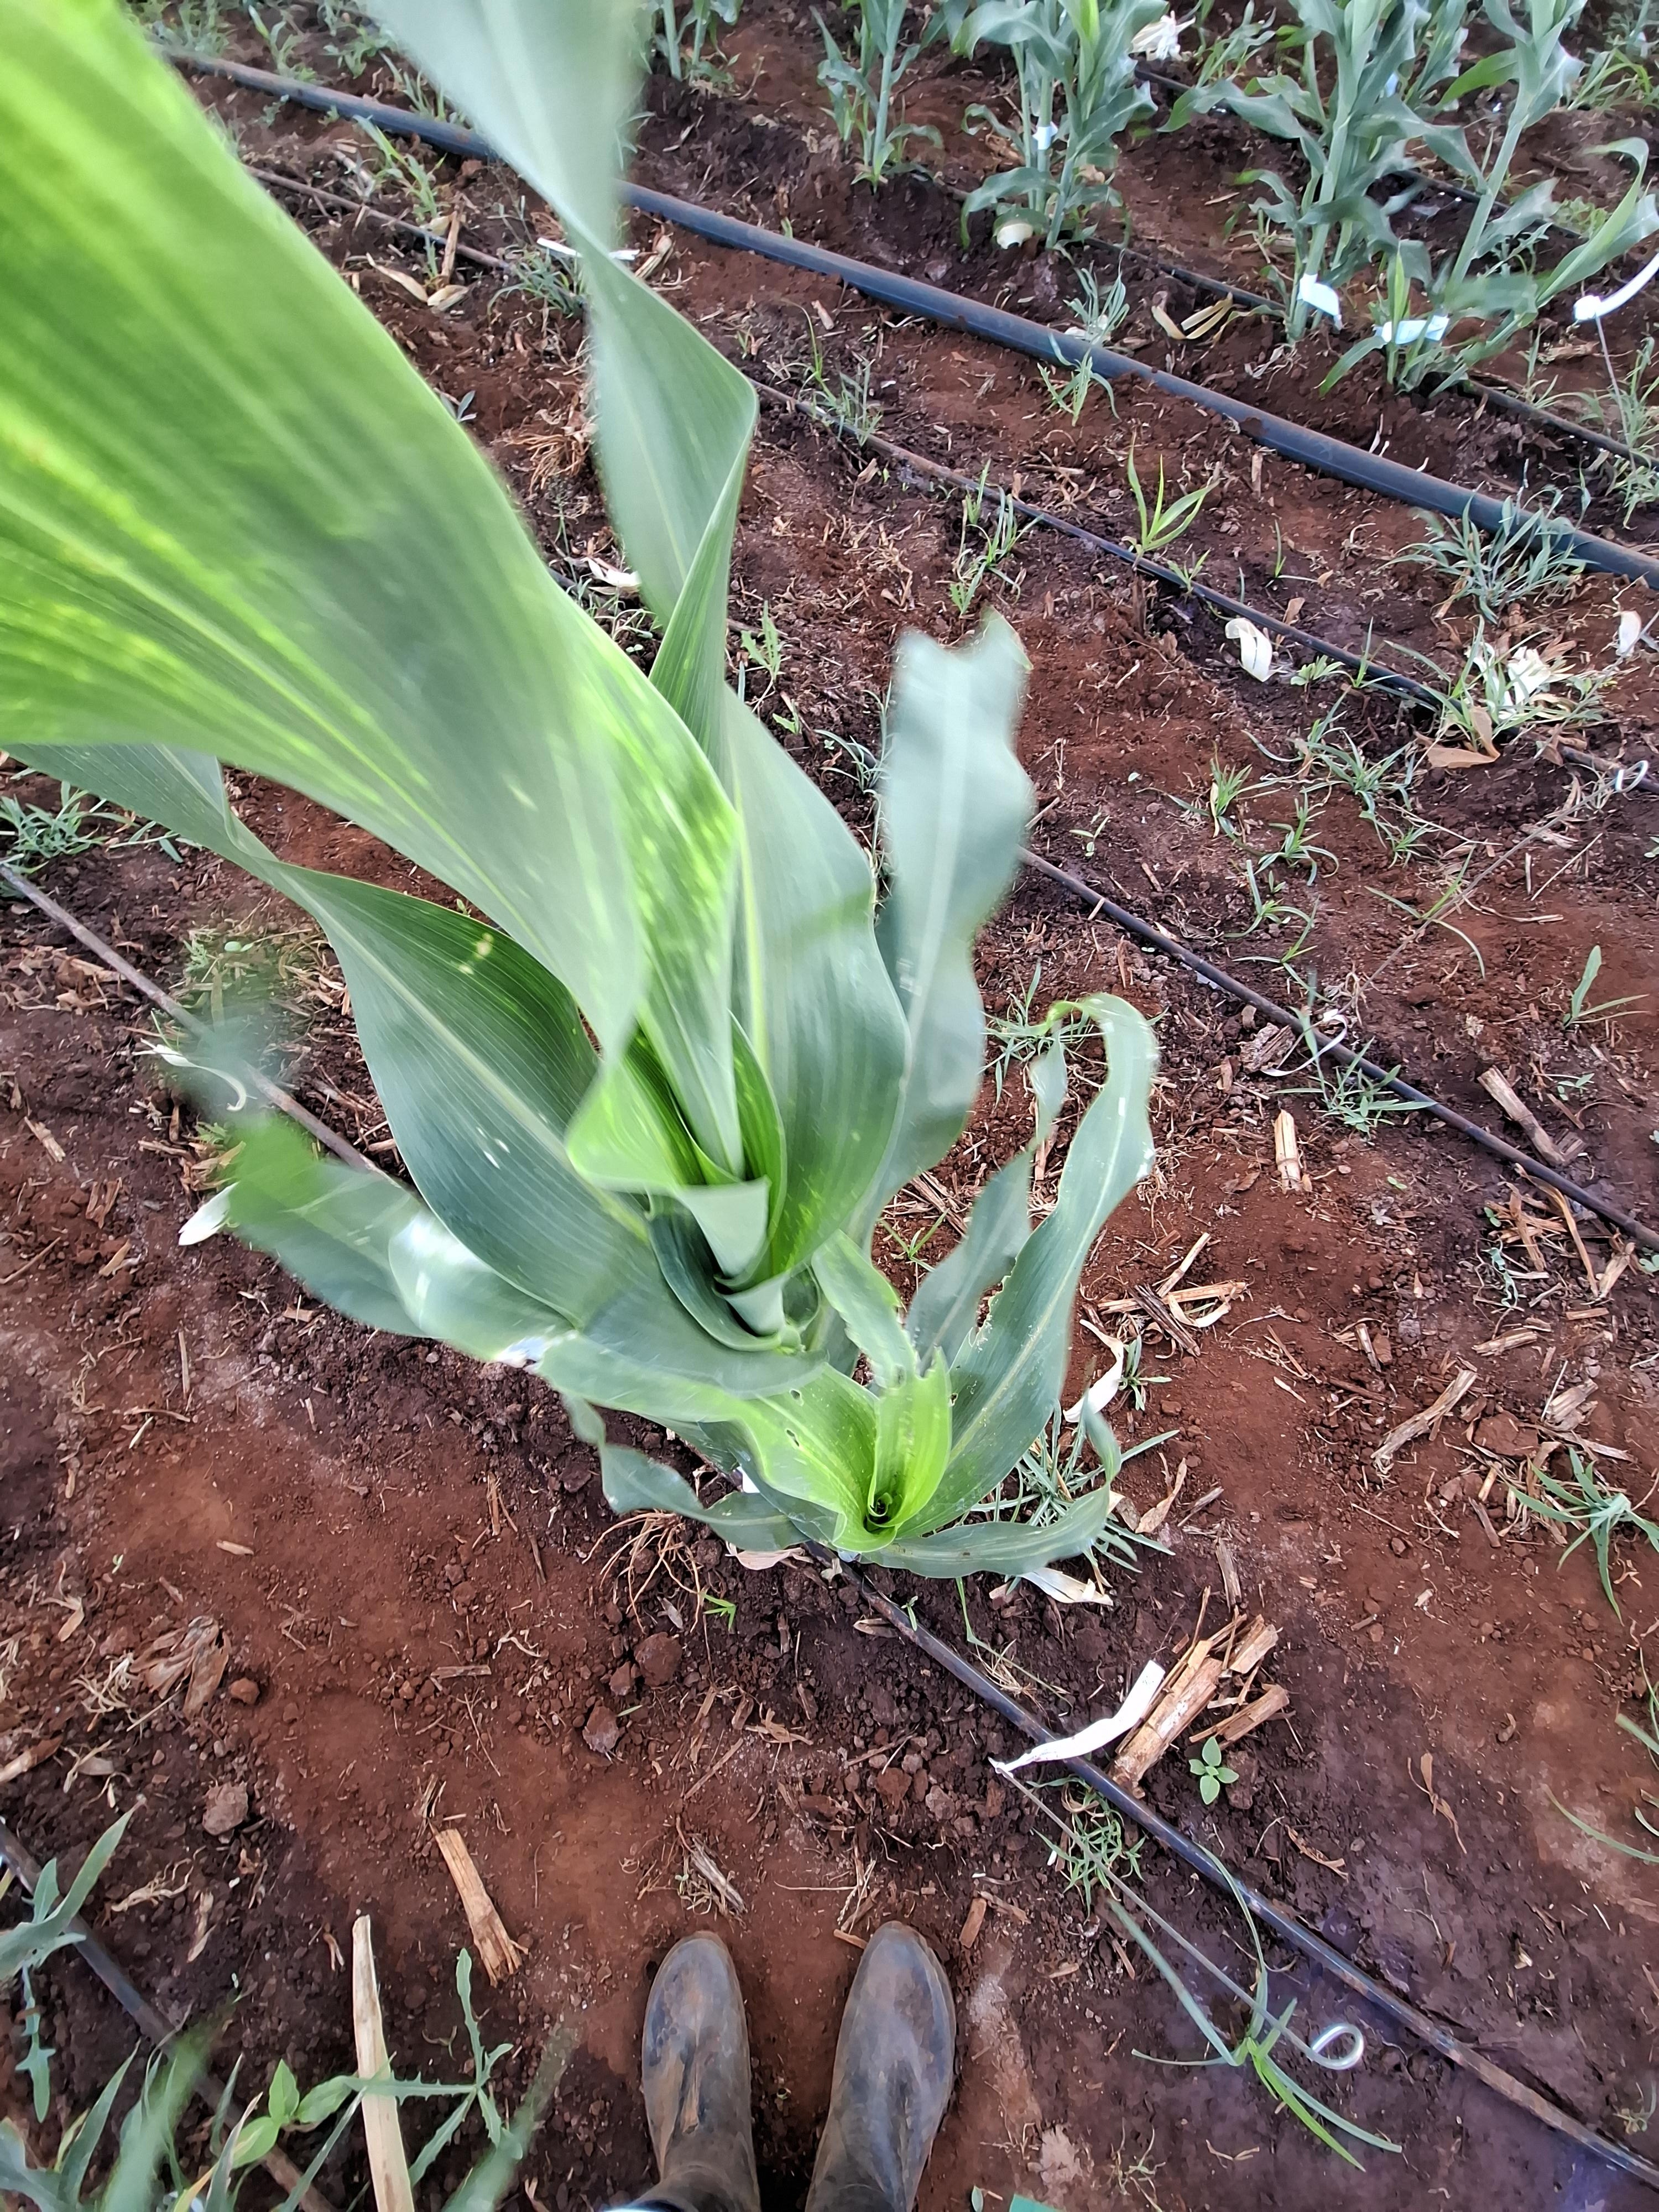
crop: sorghum
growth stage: vegetative
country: Kenya
